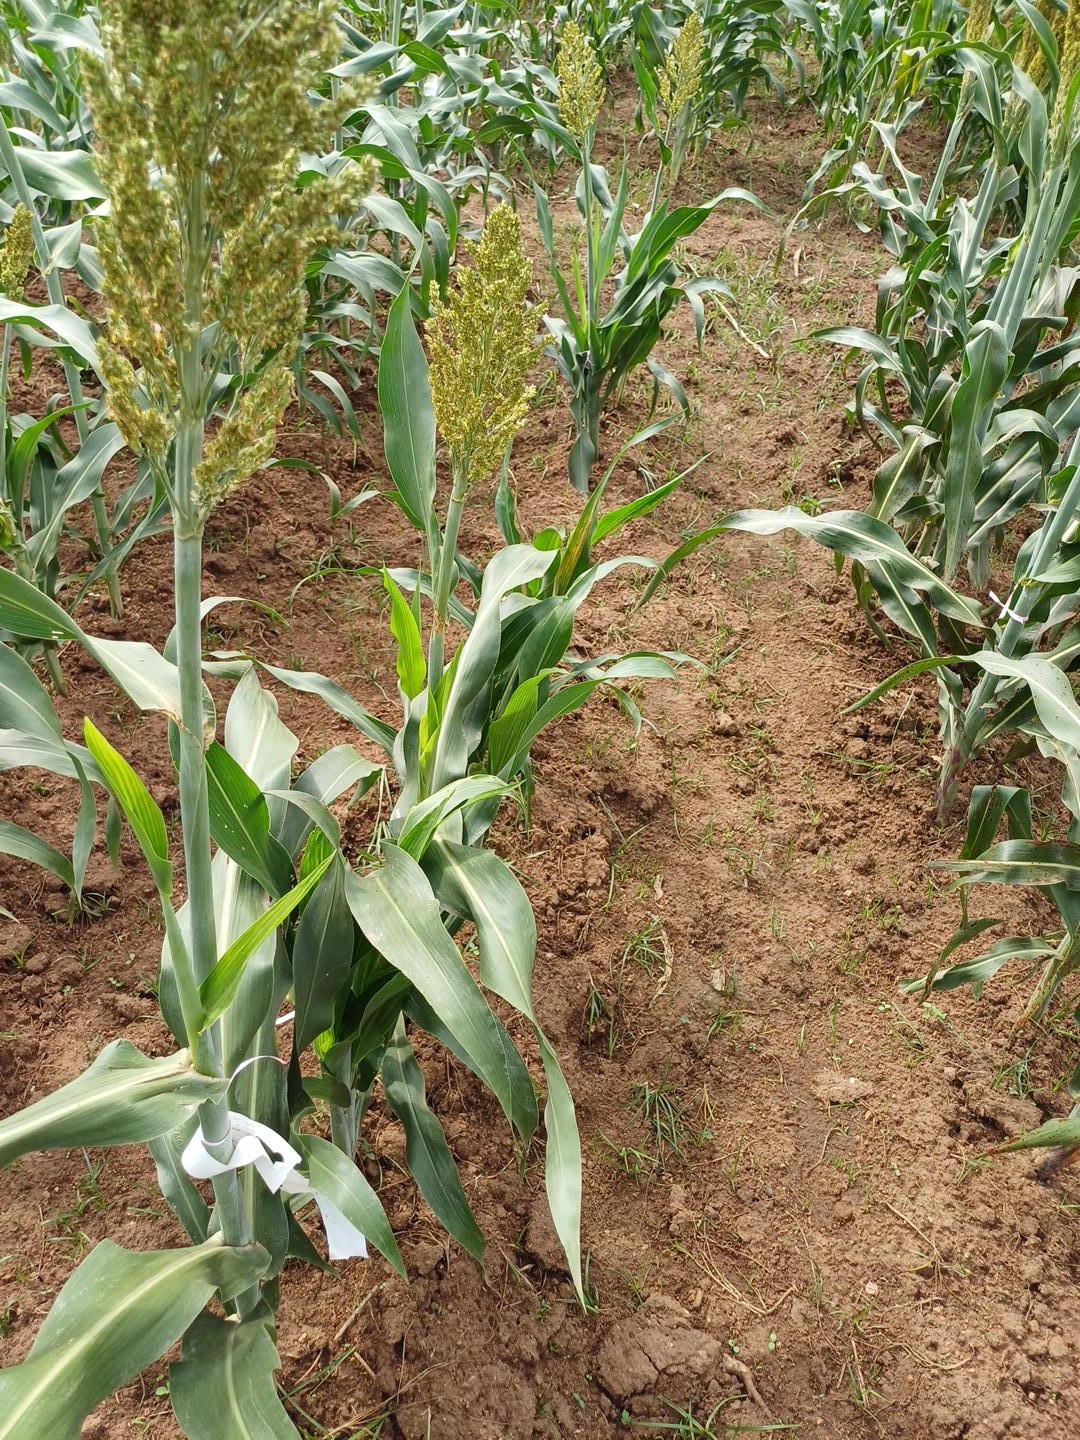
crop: sorghum
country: Kenya
